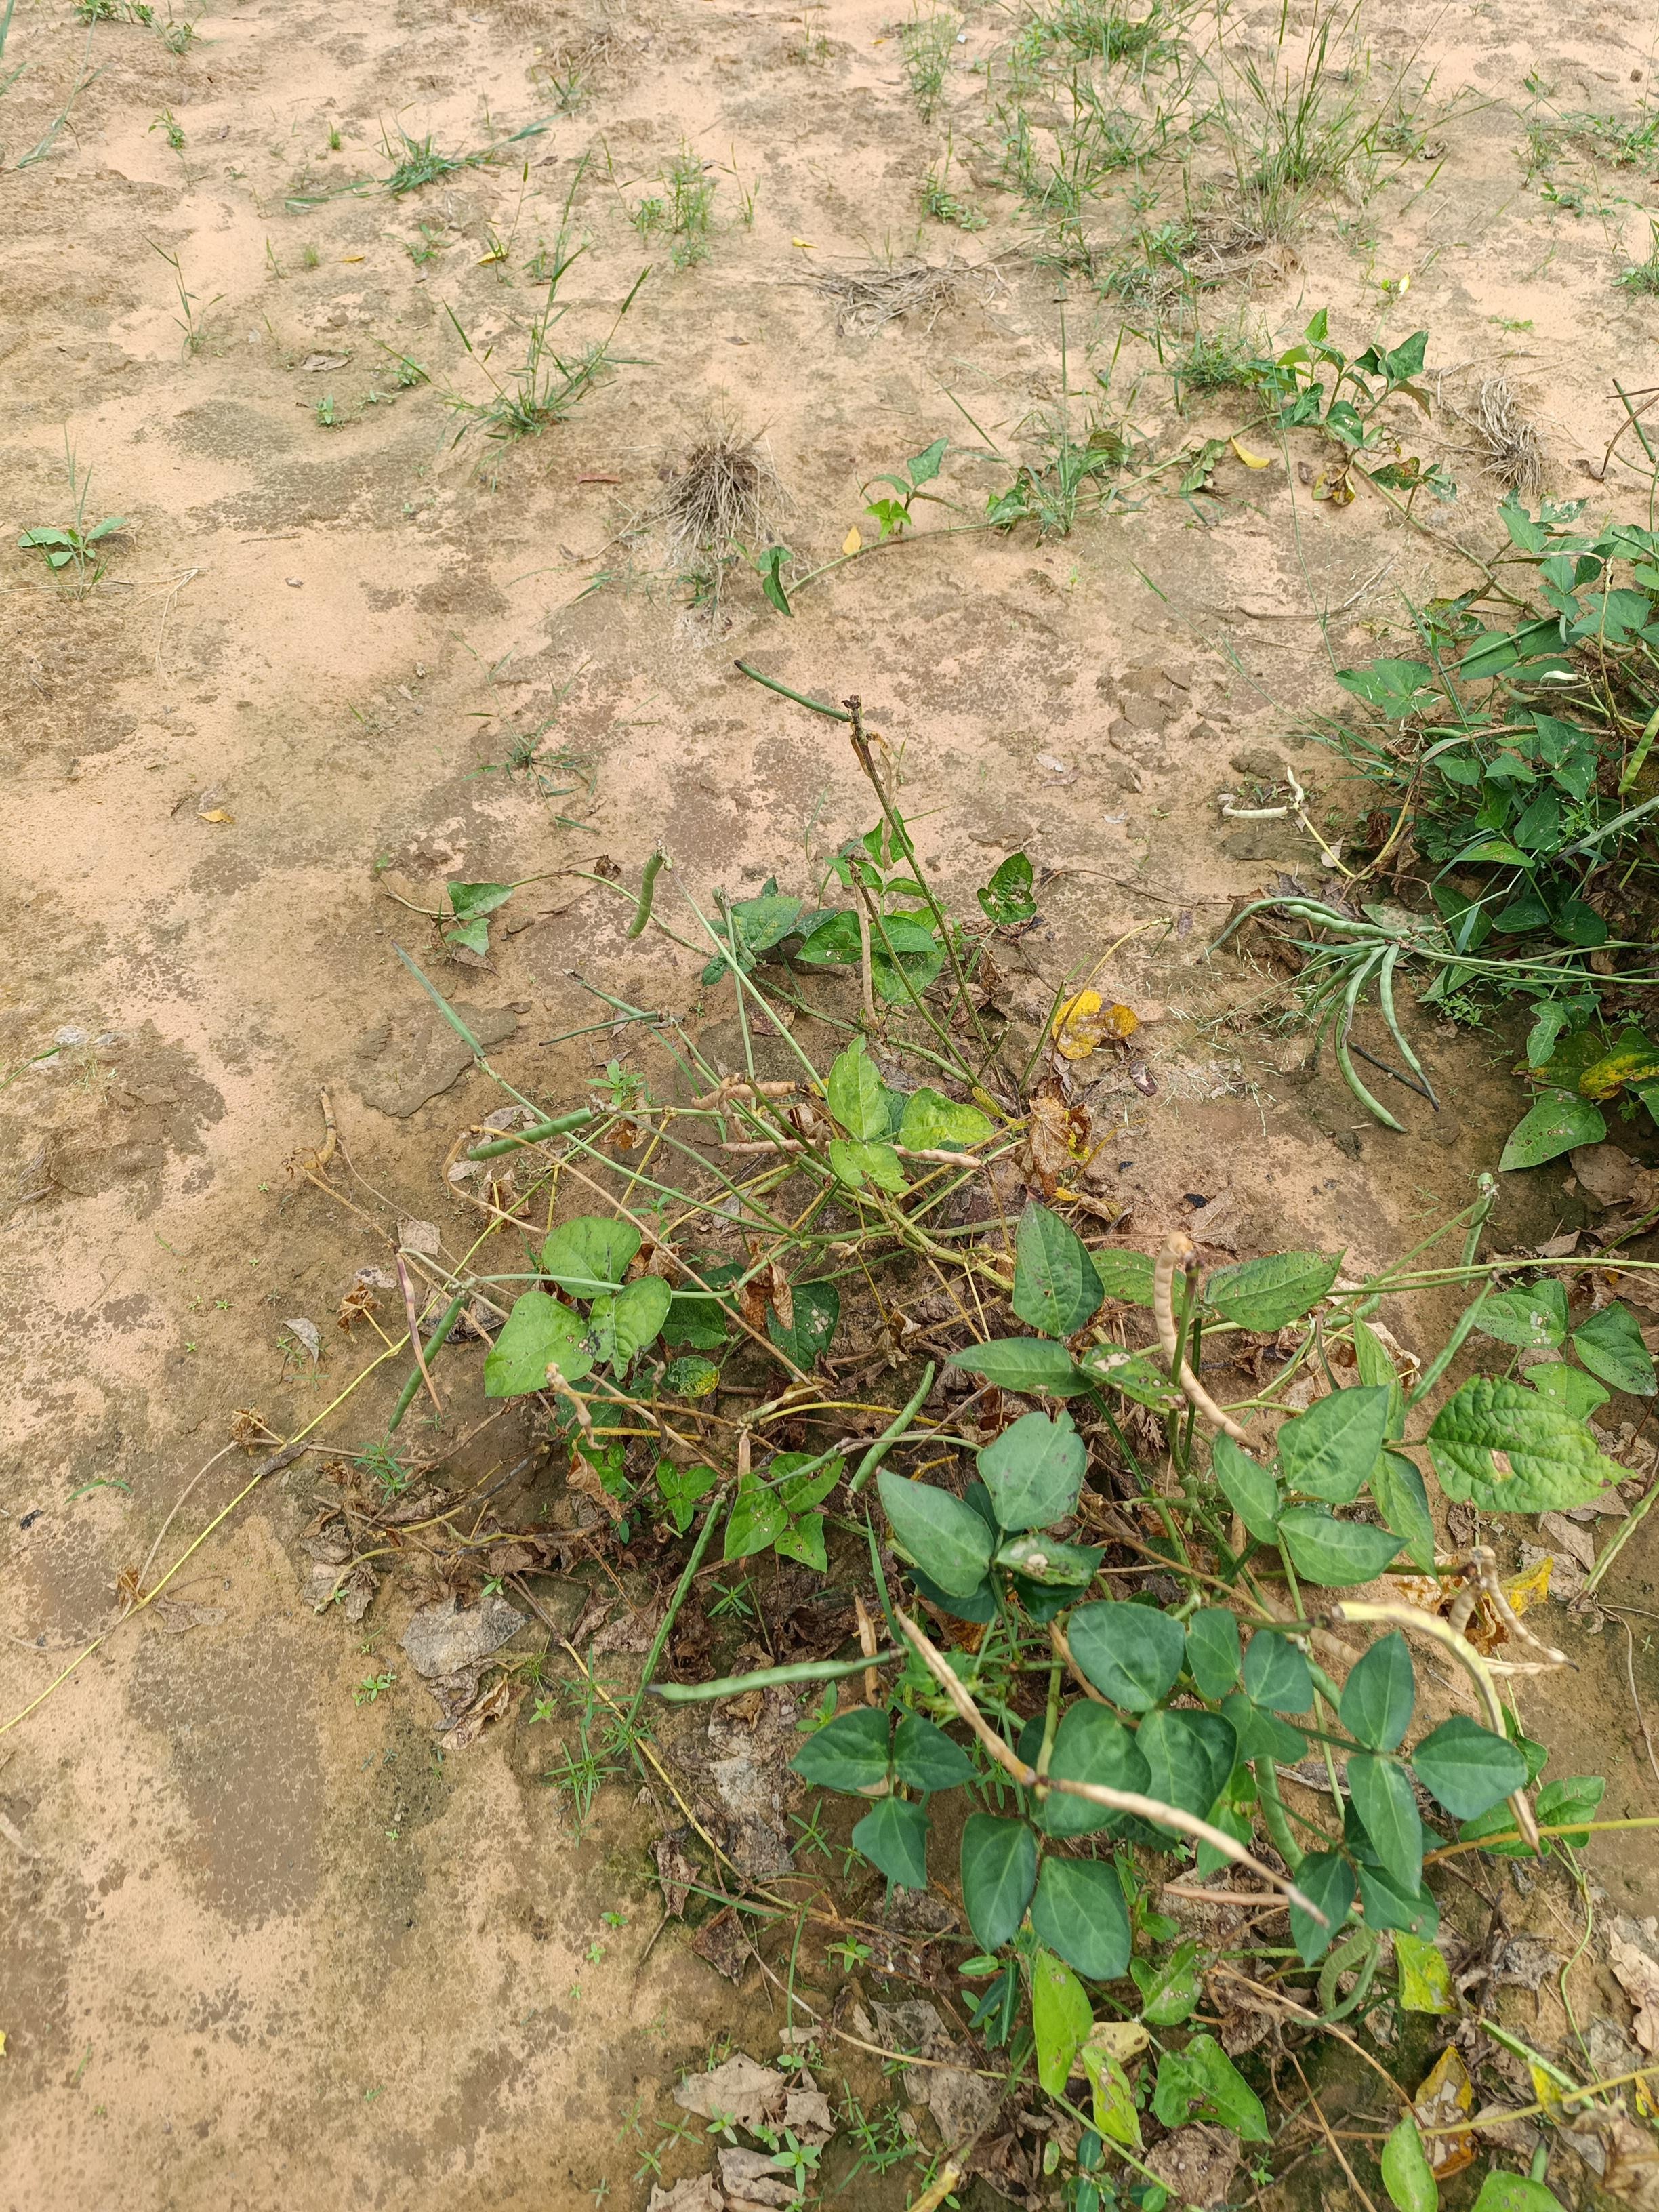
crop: cowpea
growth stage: maturity
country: Nigeria
